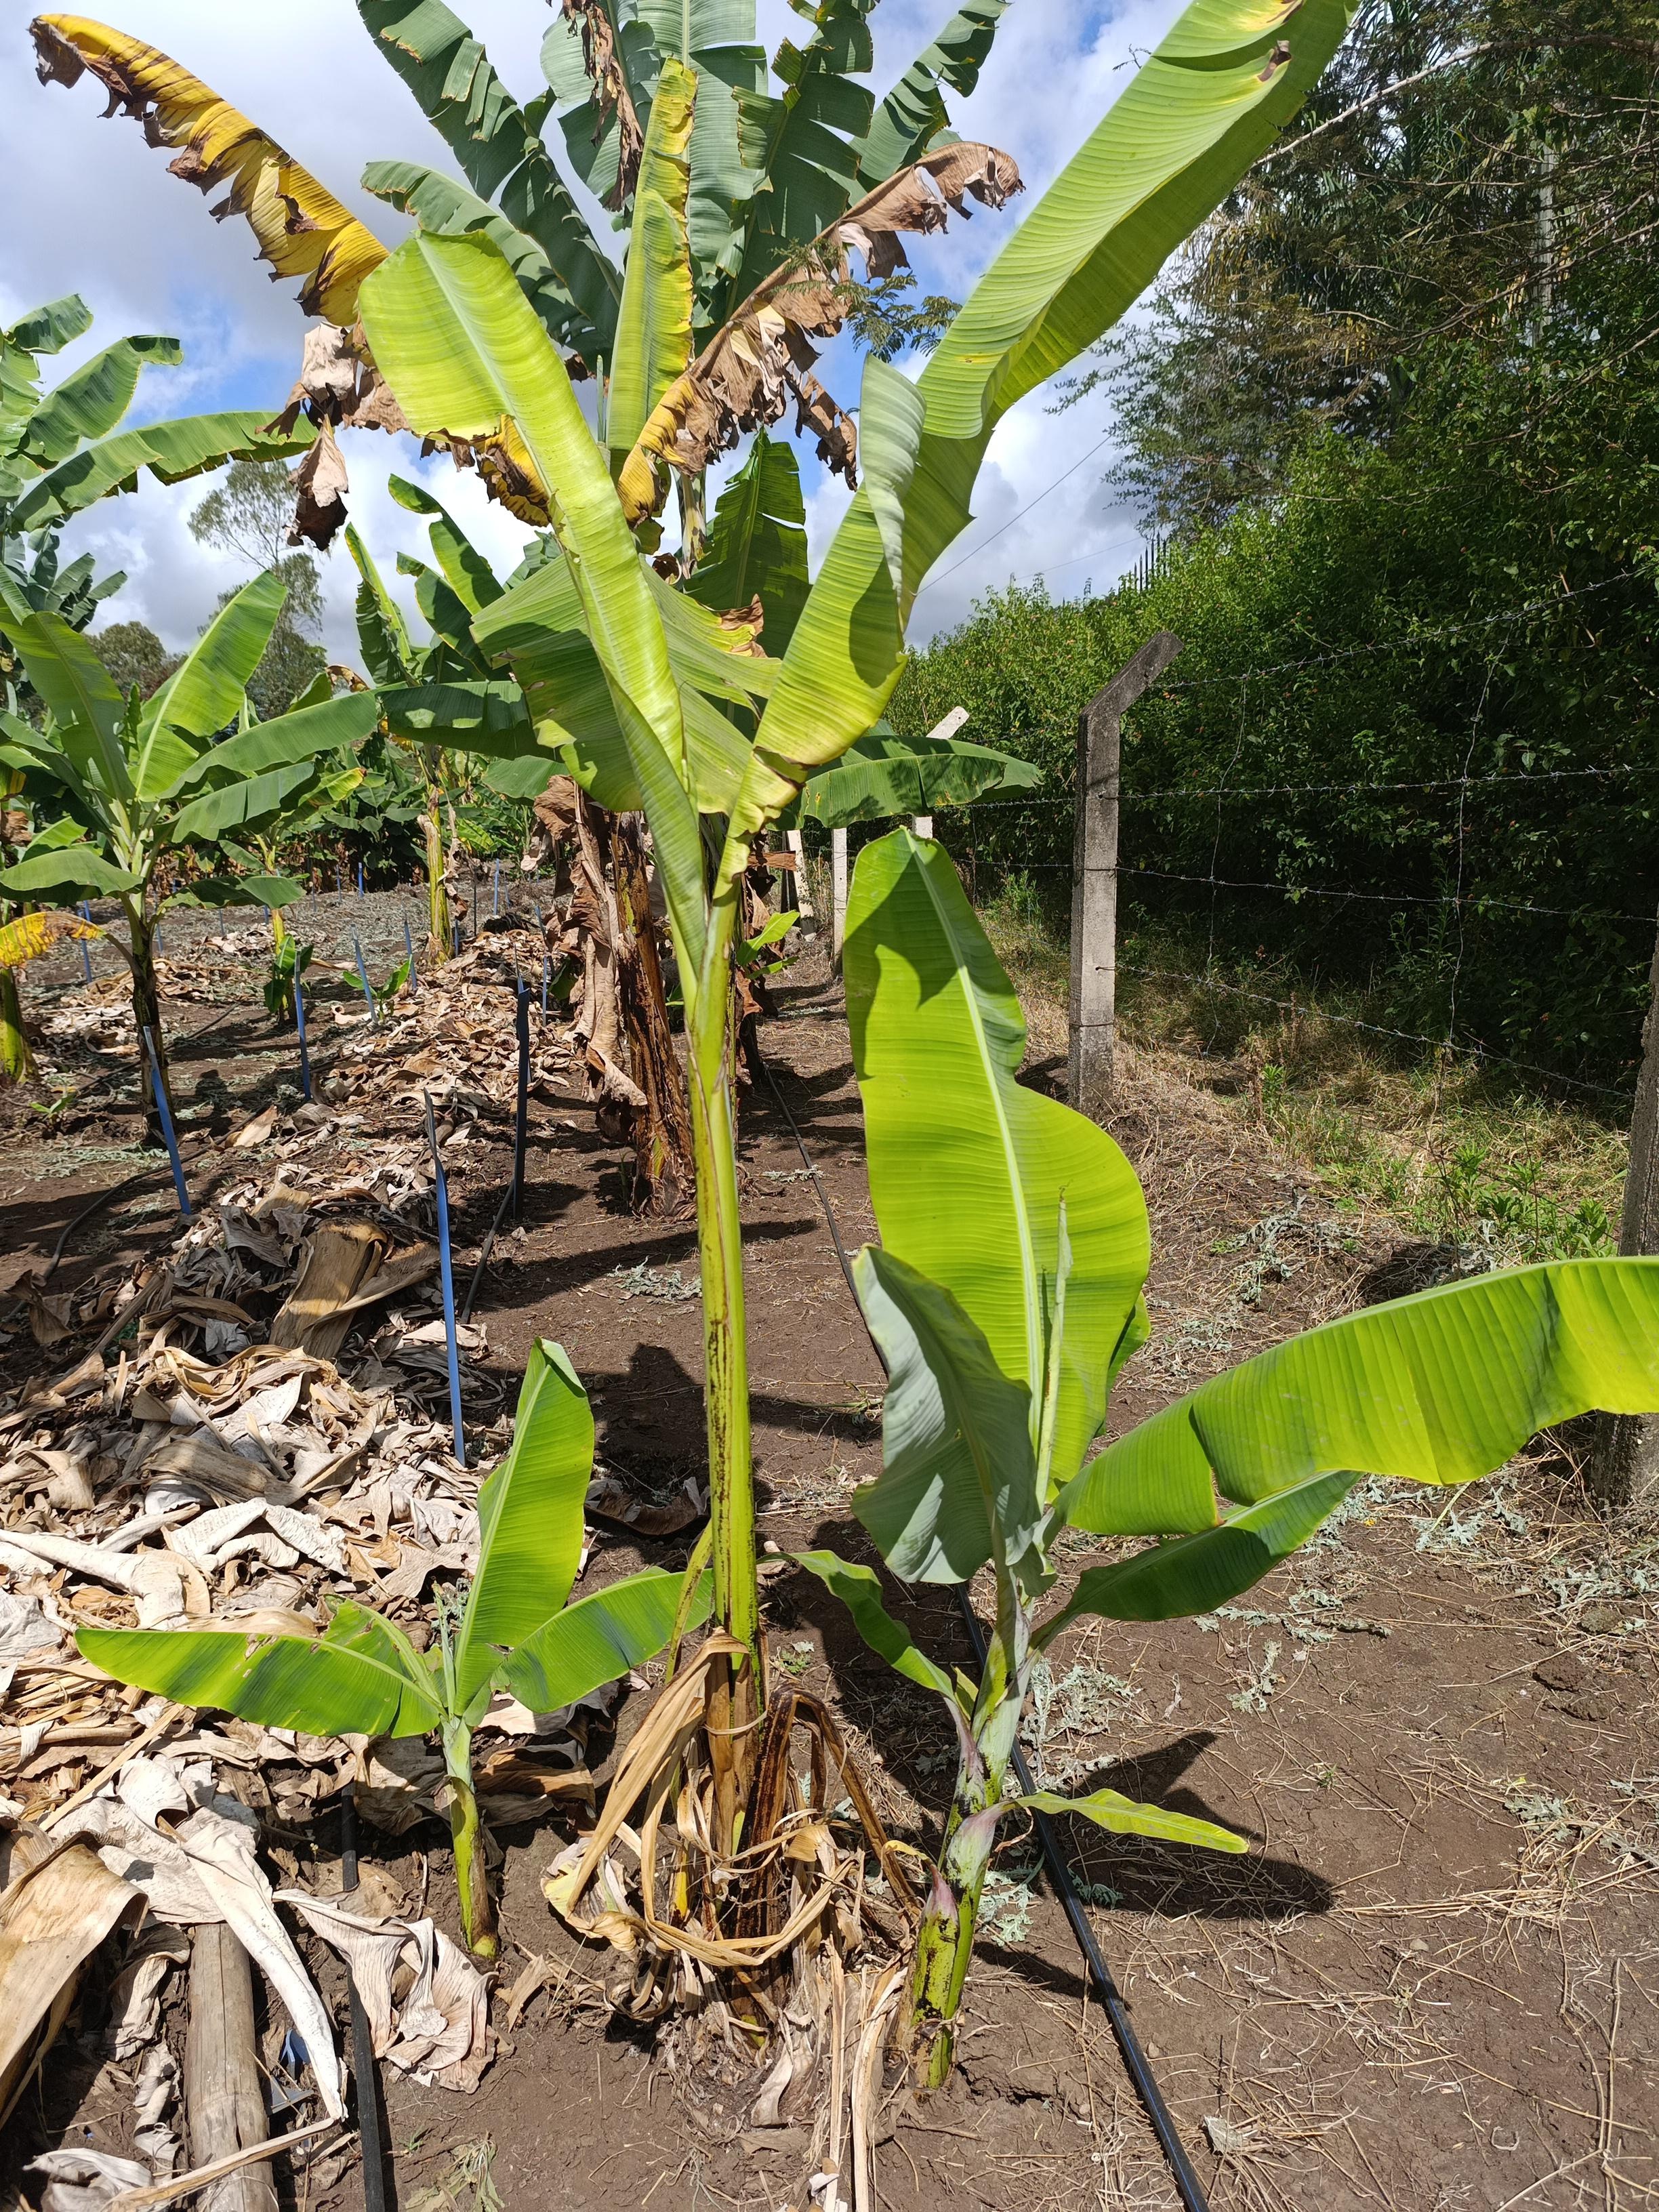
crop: banana
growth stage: vegetative
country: Tanzania
